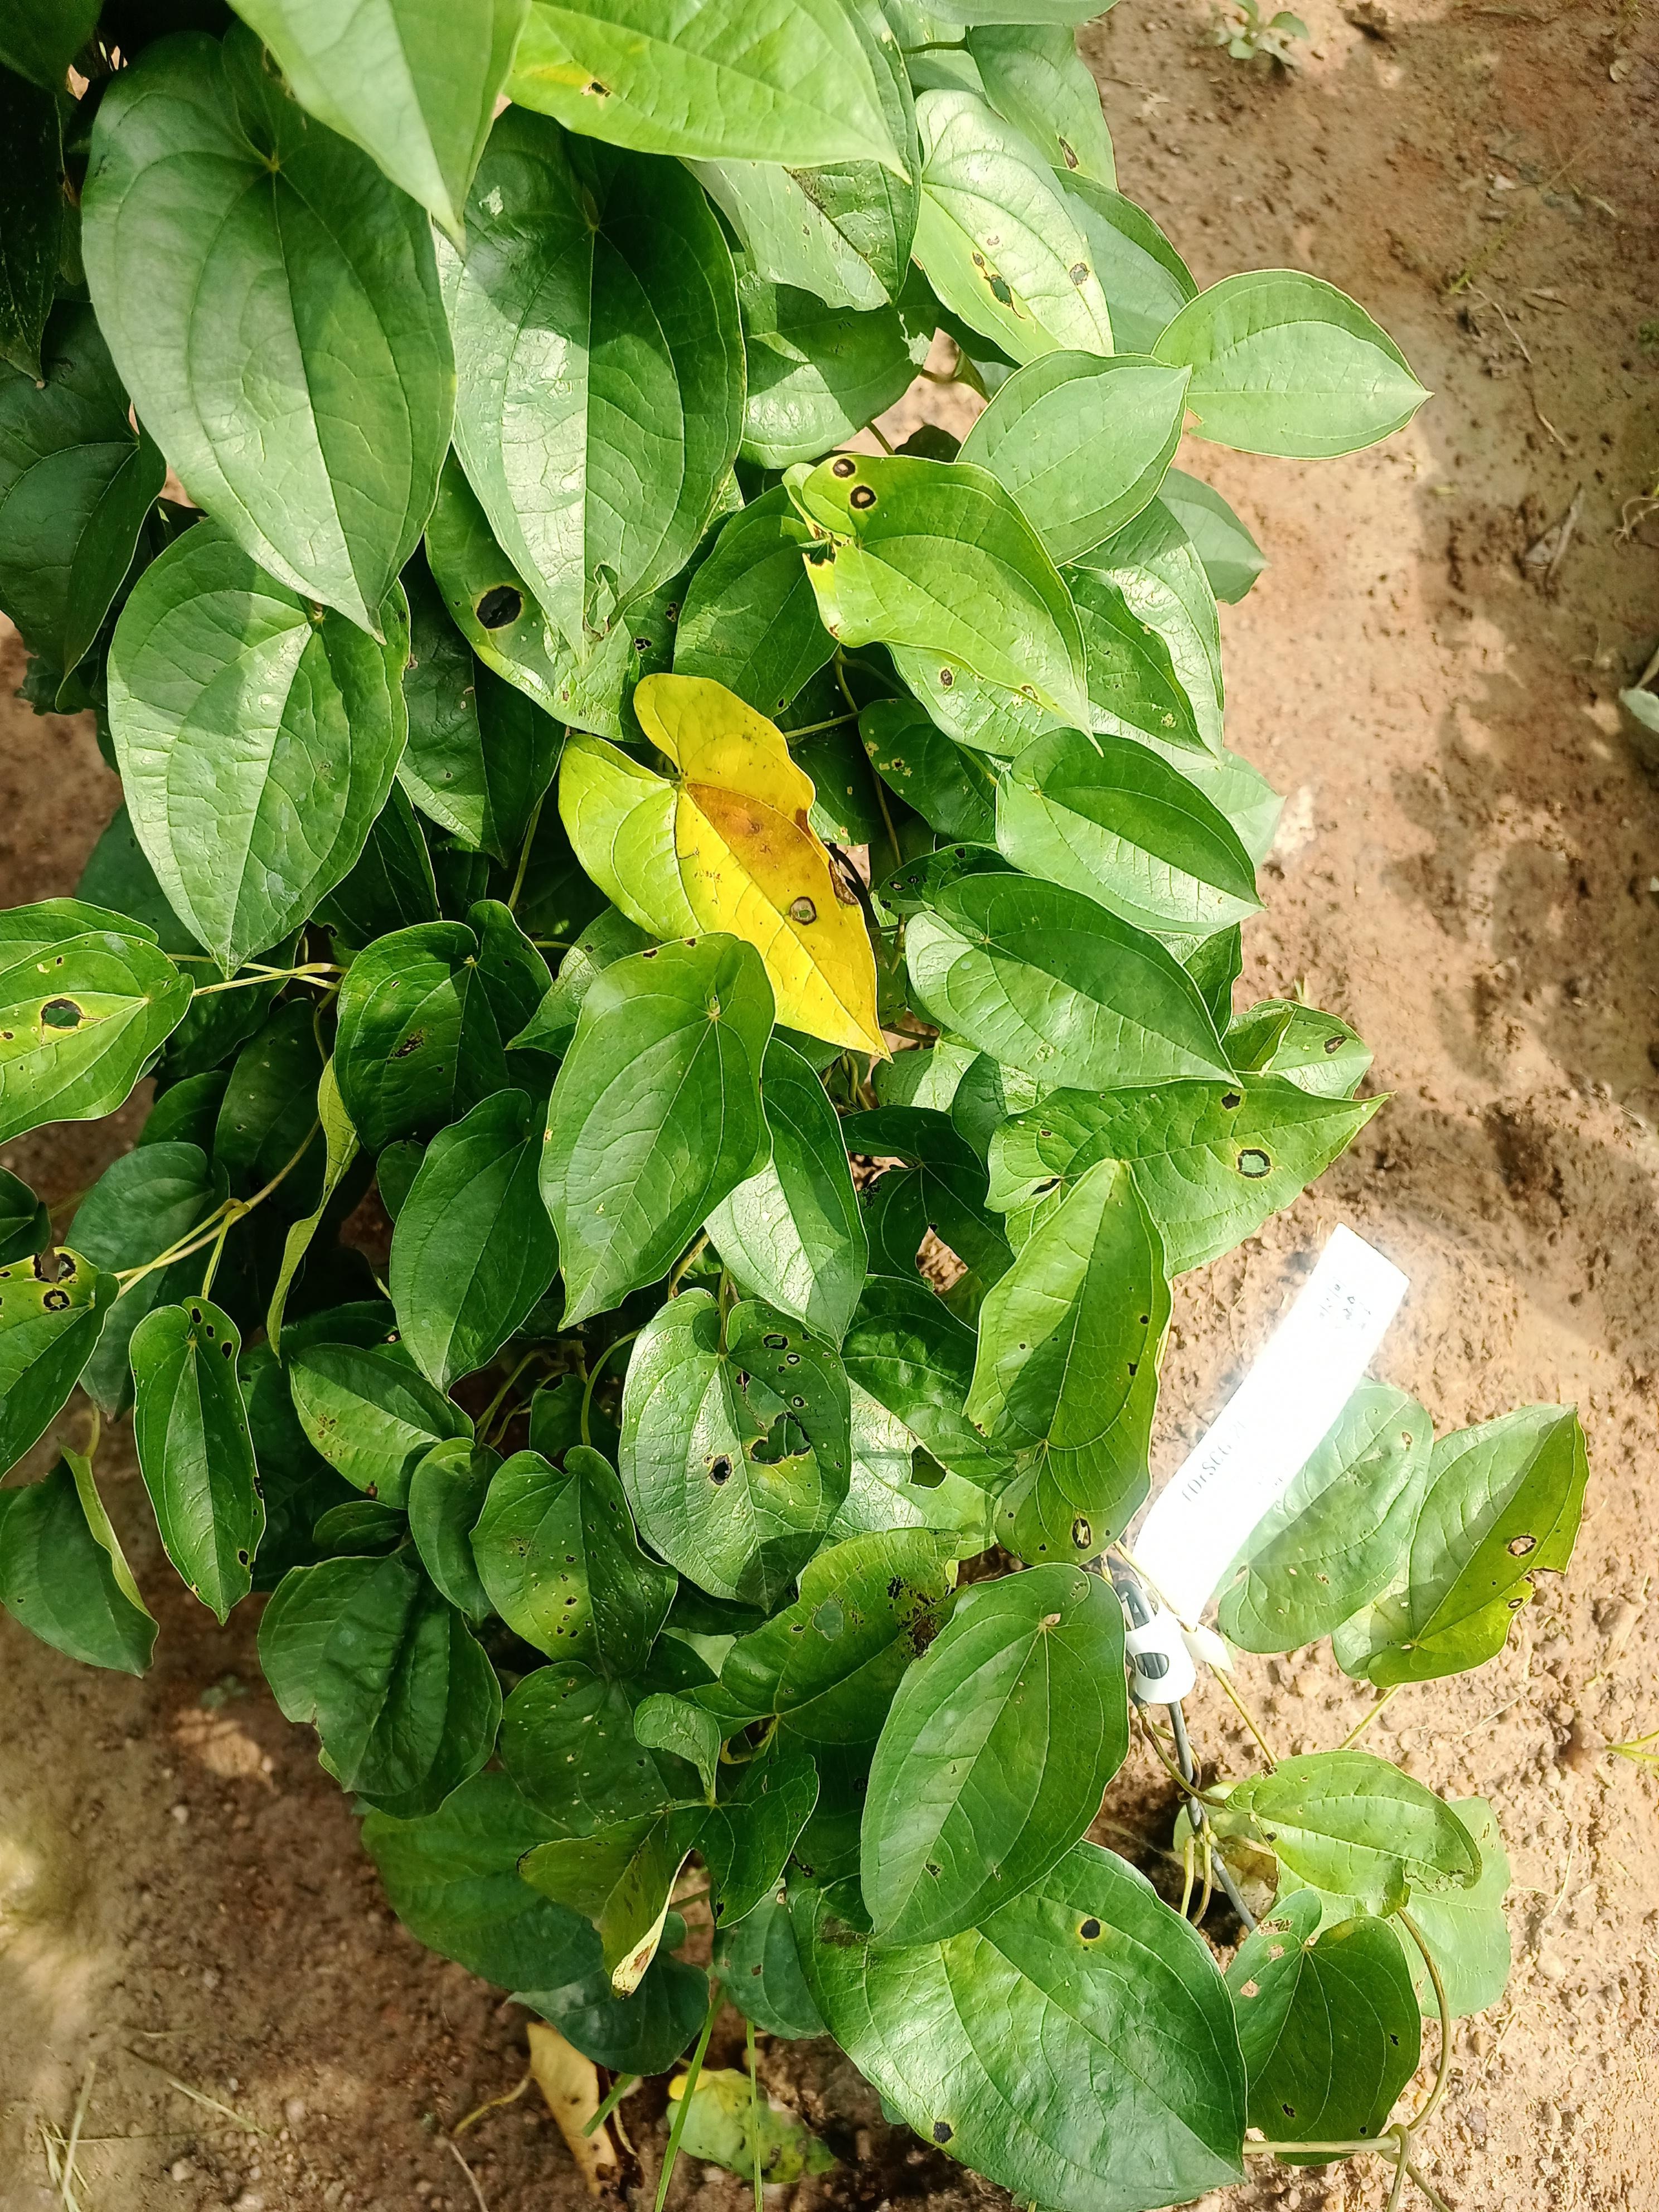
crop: yam
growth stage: vegetative
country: Nigeria
